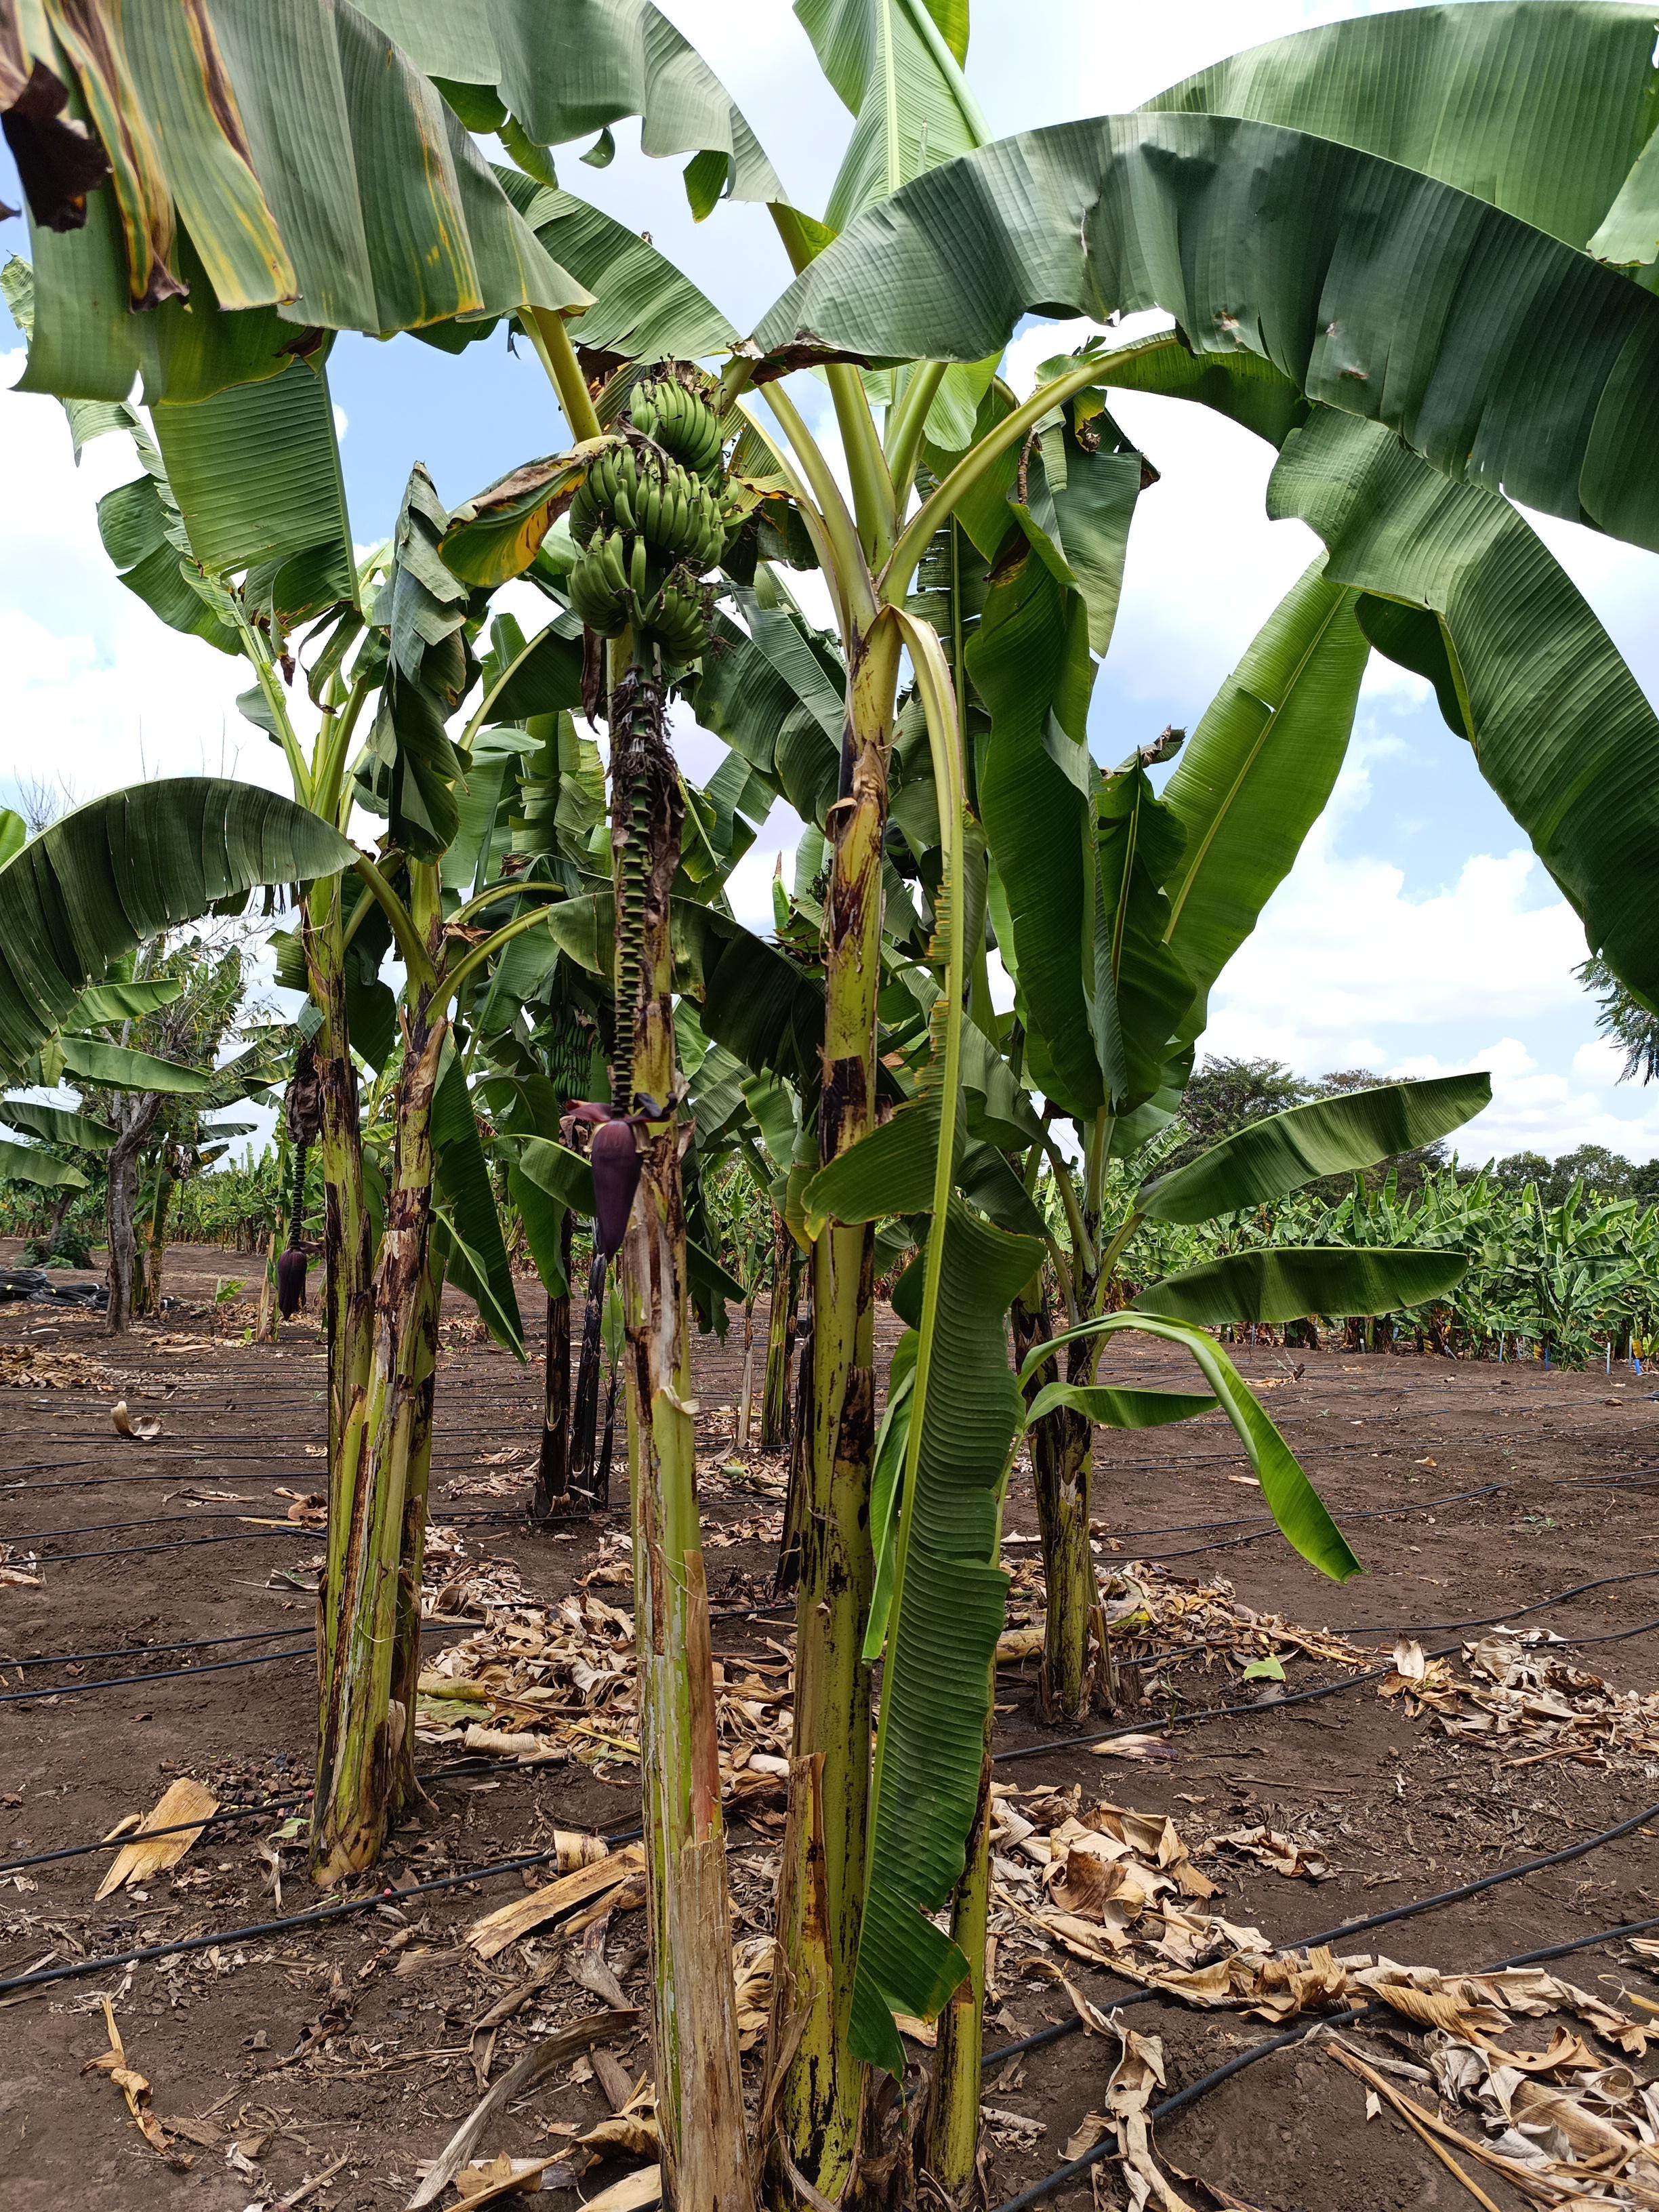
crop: banana
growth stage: development fruit
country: Tanzania
